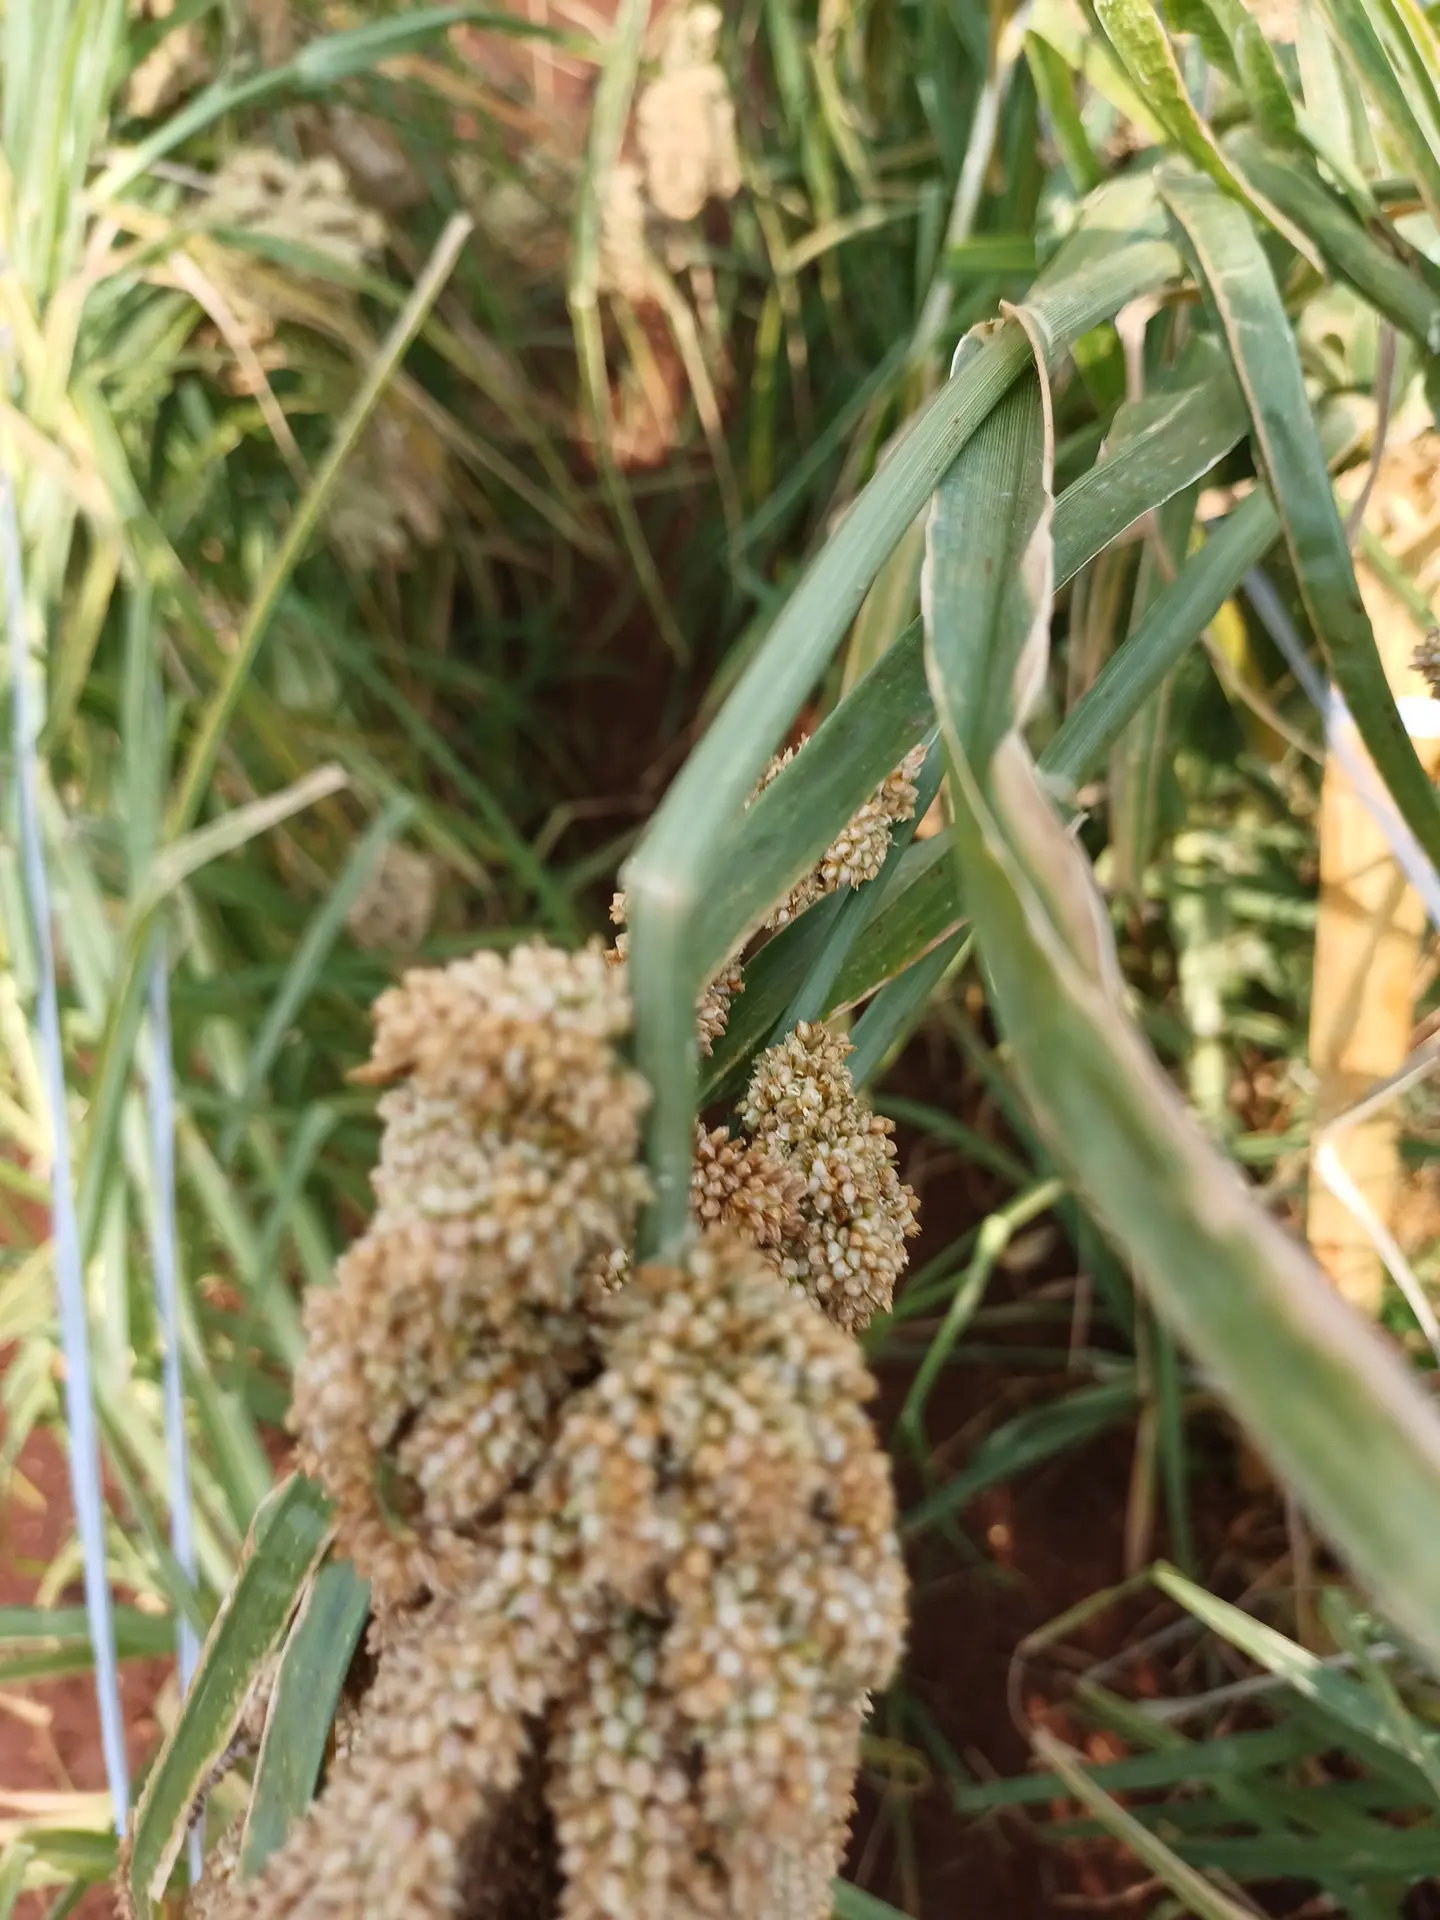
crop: finger millet
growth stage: filling grain
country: Kenya
